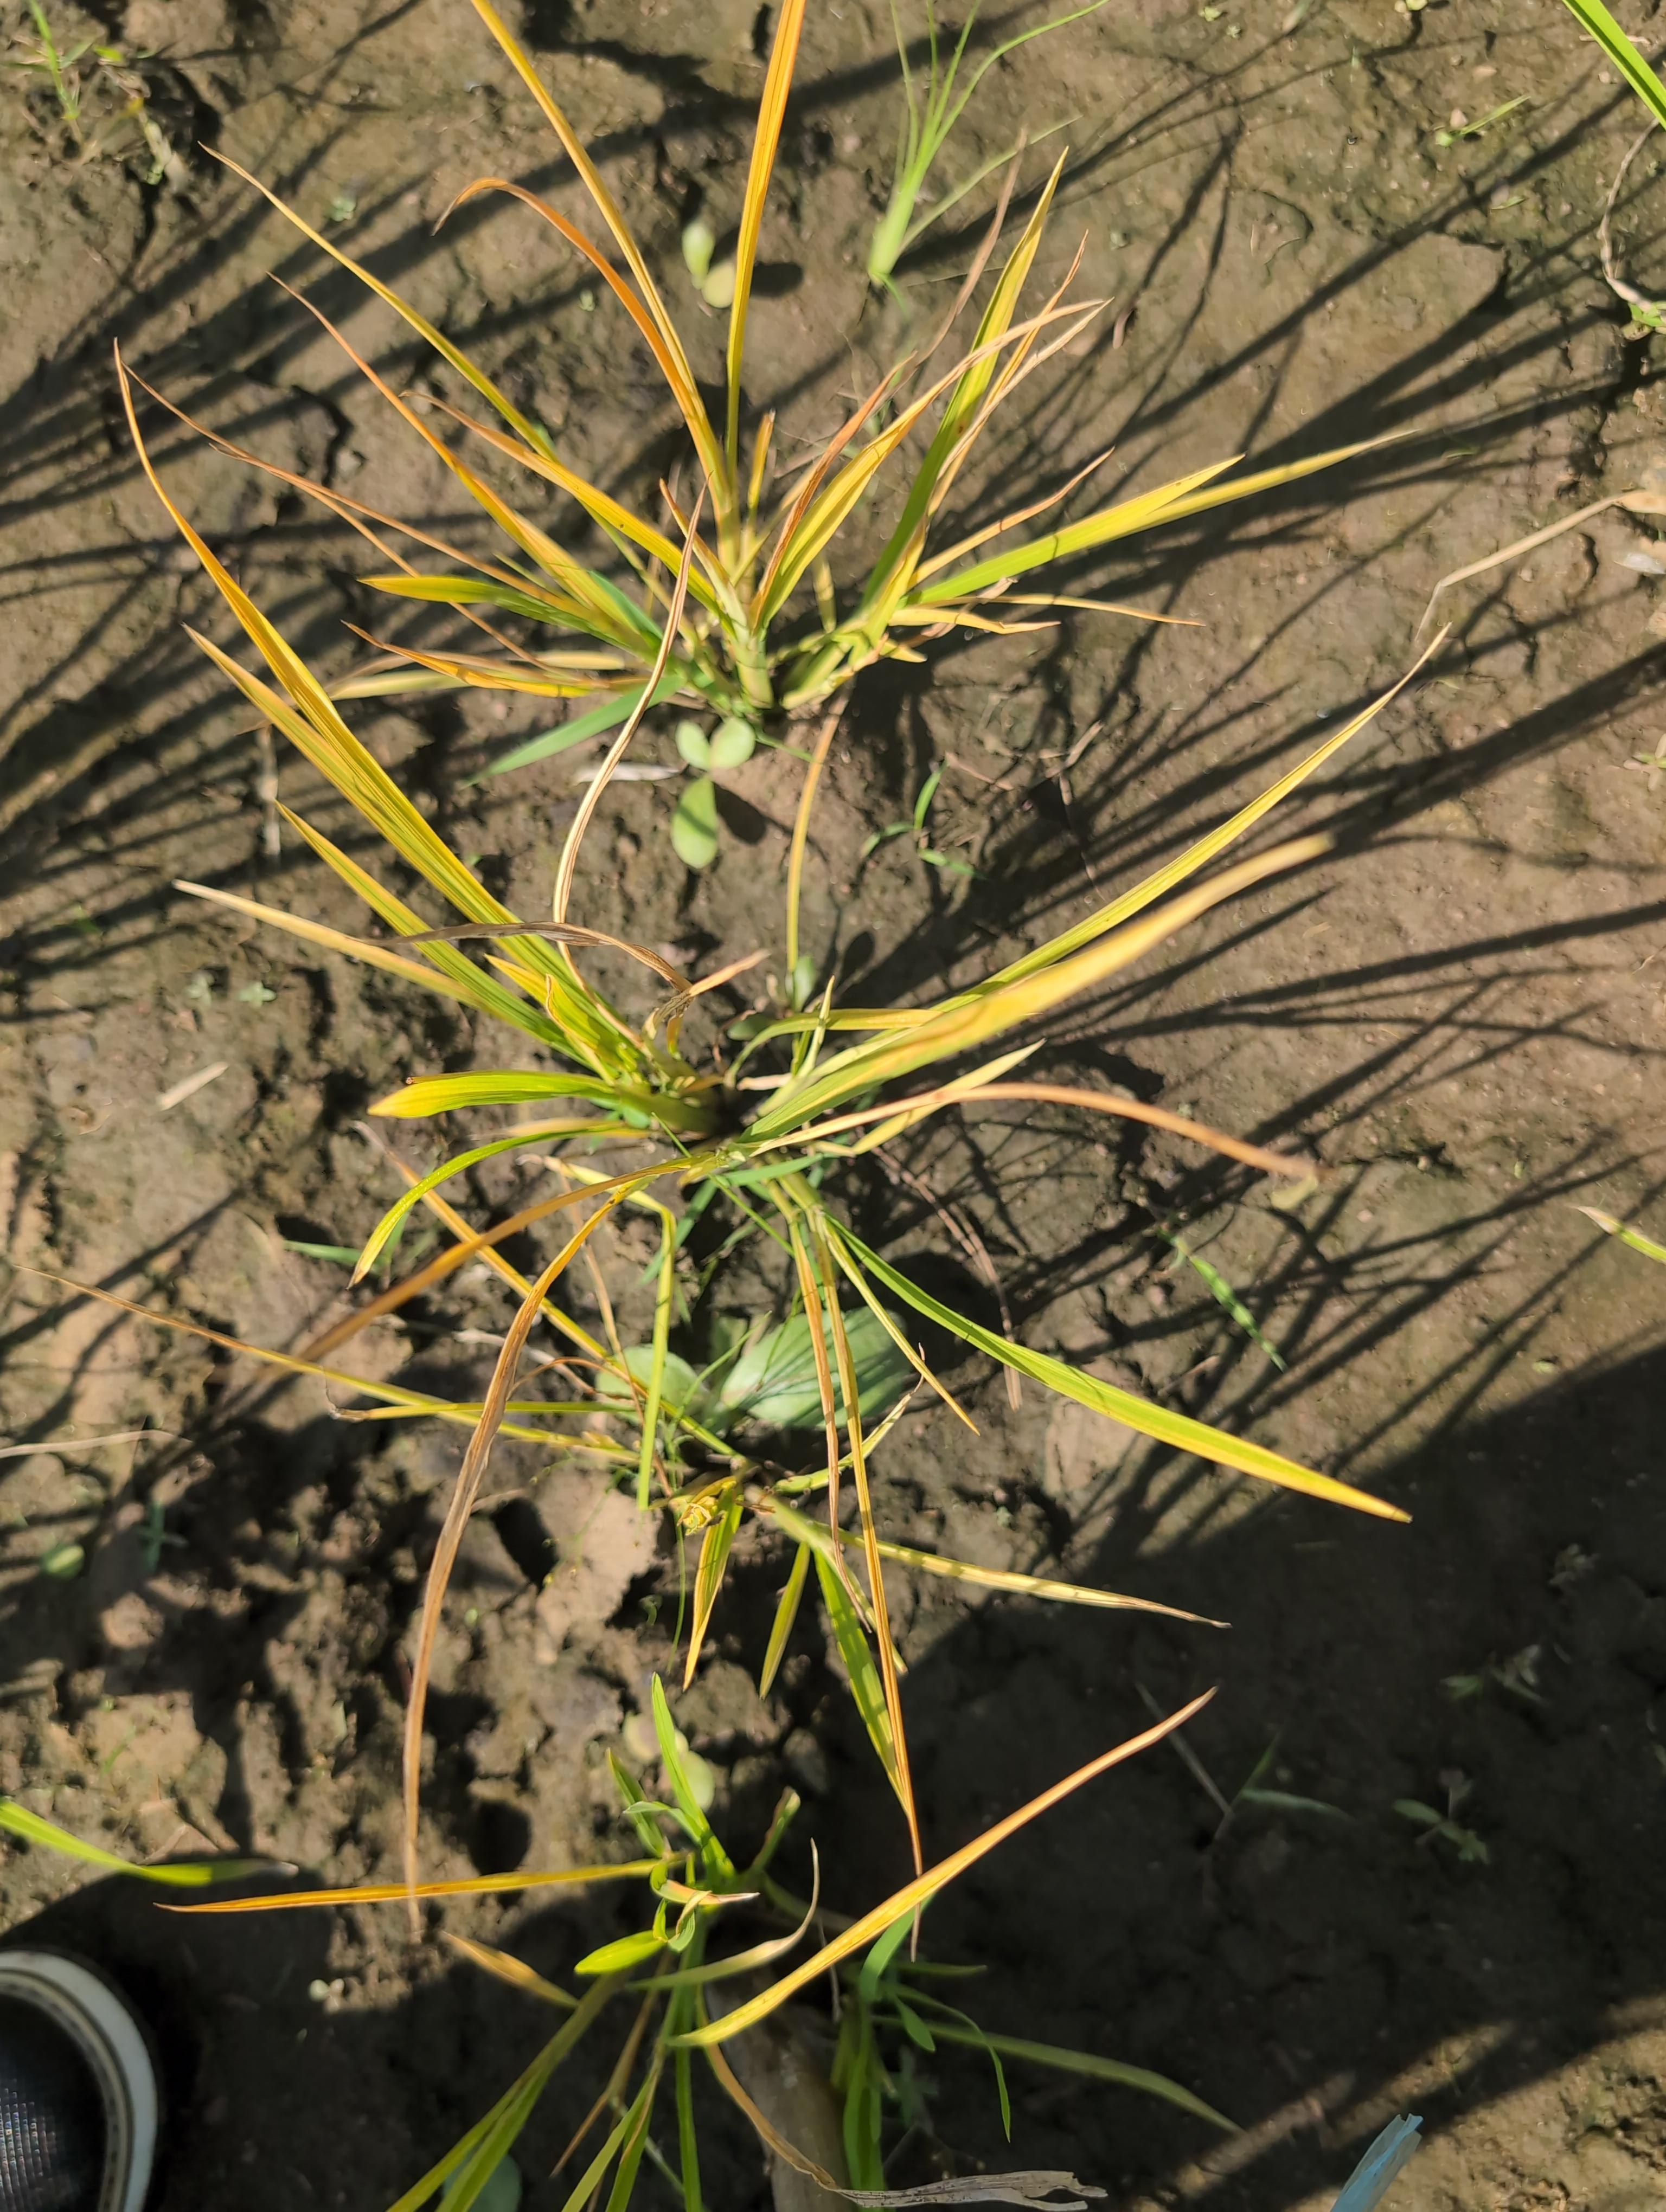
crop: rice
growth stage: tillering
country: Côte d'Ivoire
